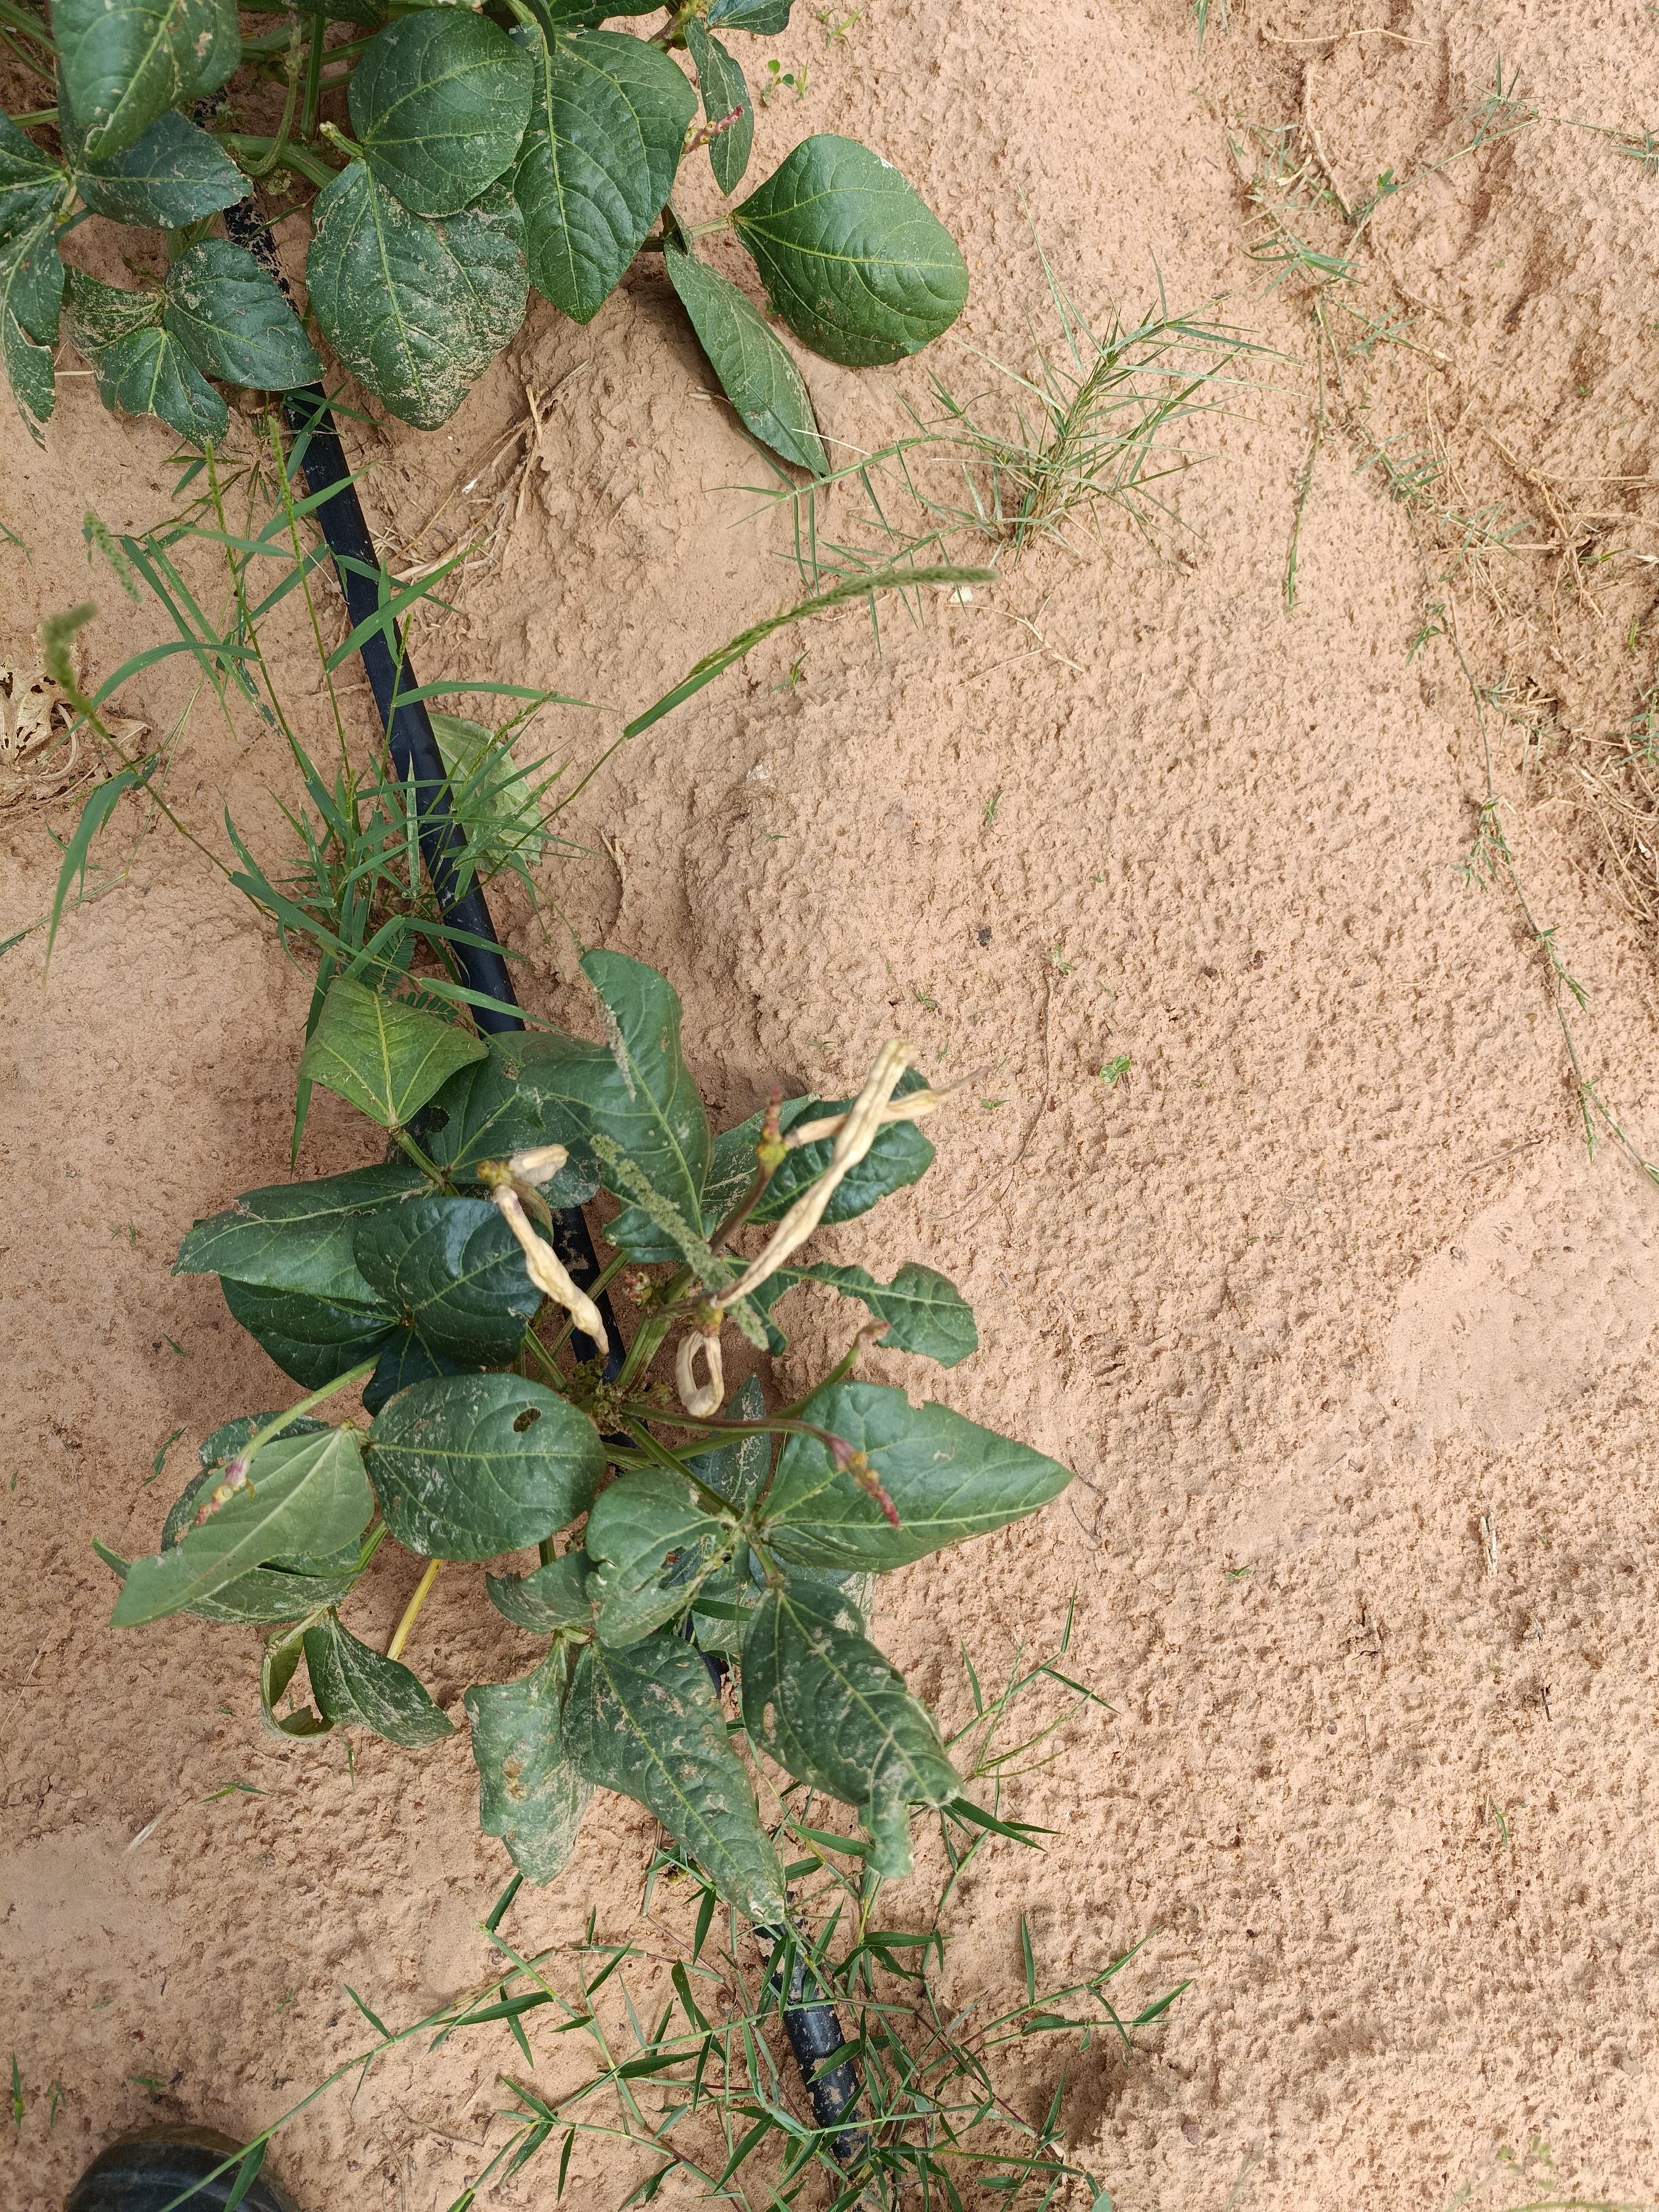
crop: cowpea
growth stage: development pod
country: Nigeria
